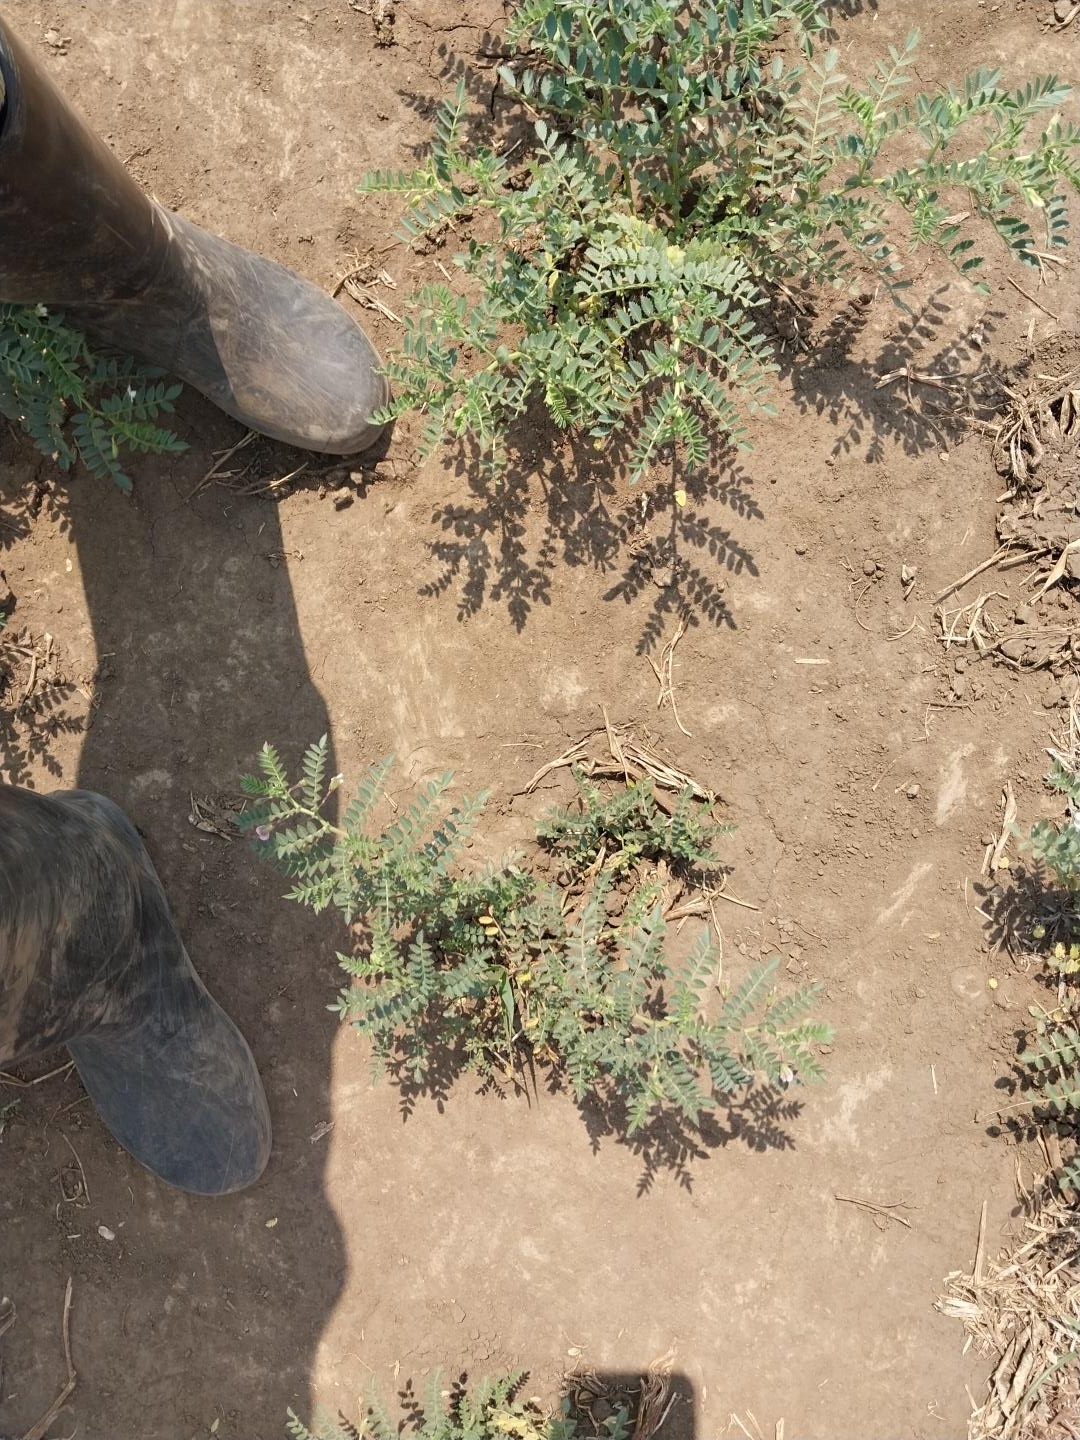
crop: chickpea
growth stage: flowering
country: Tanzania
